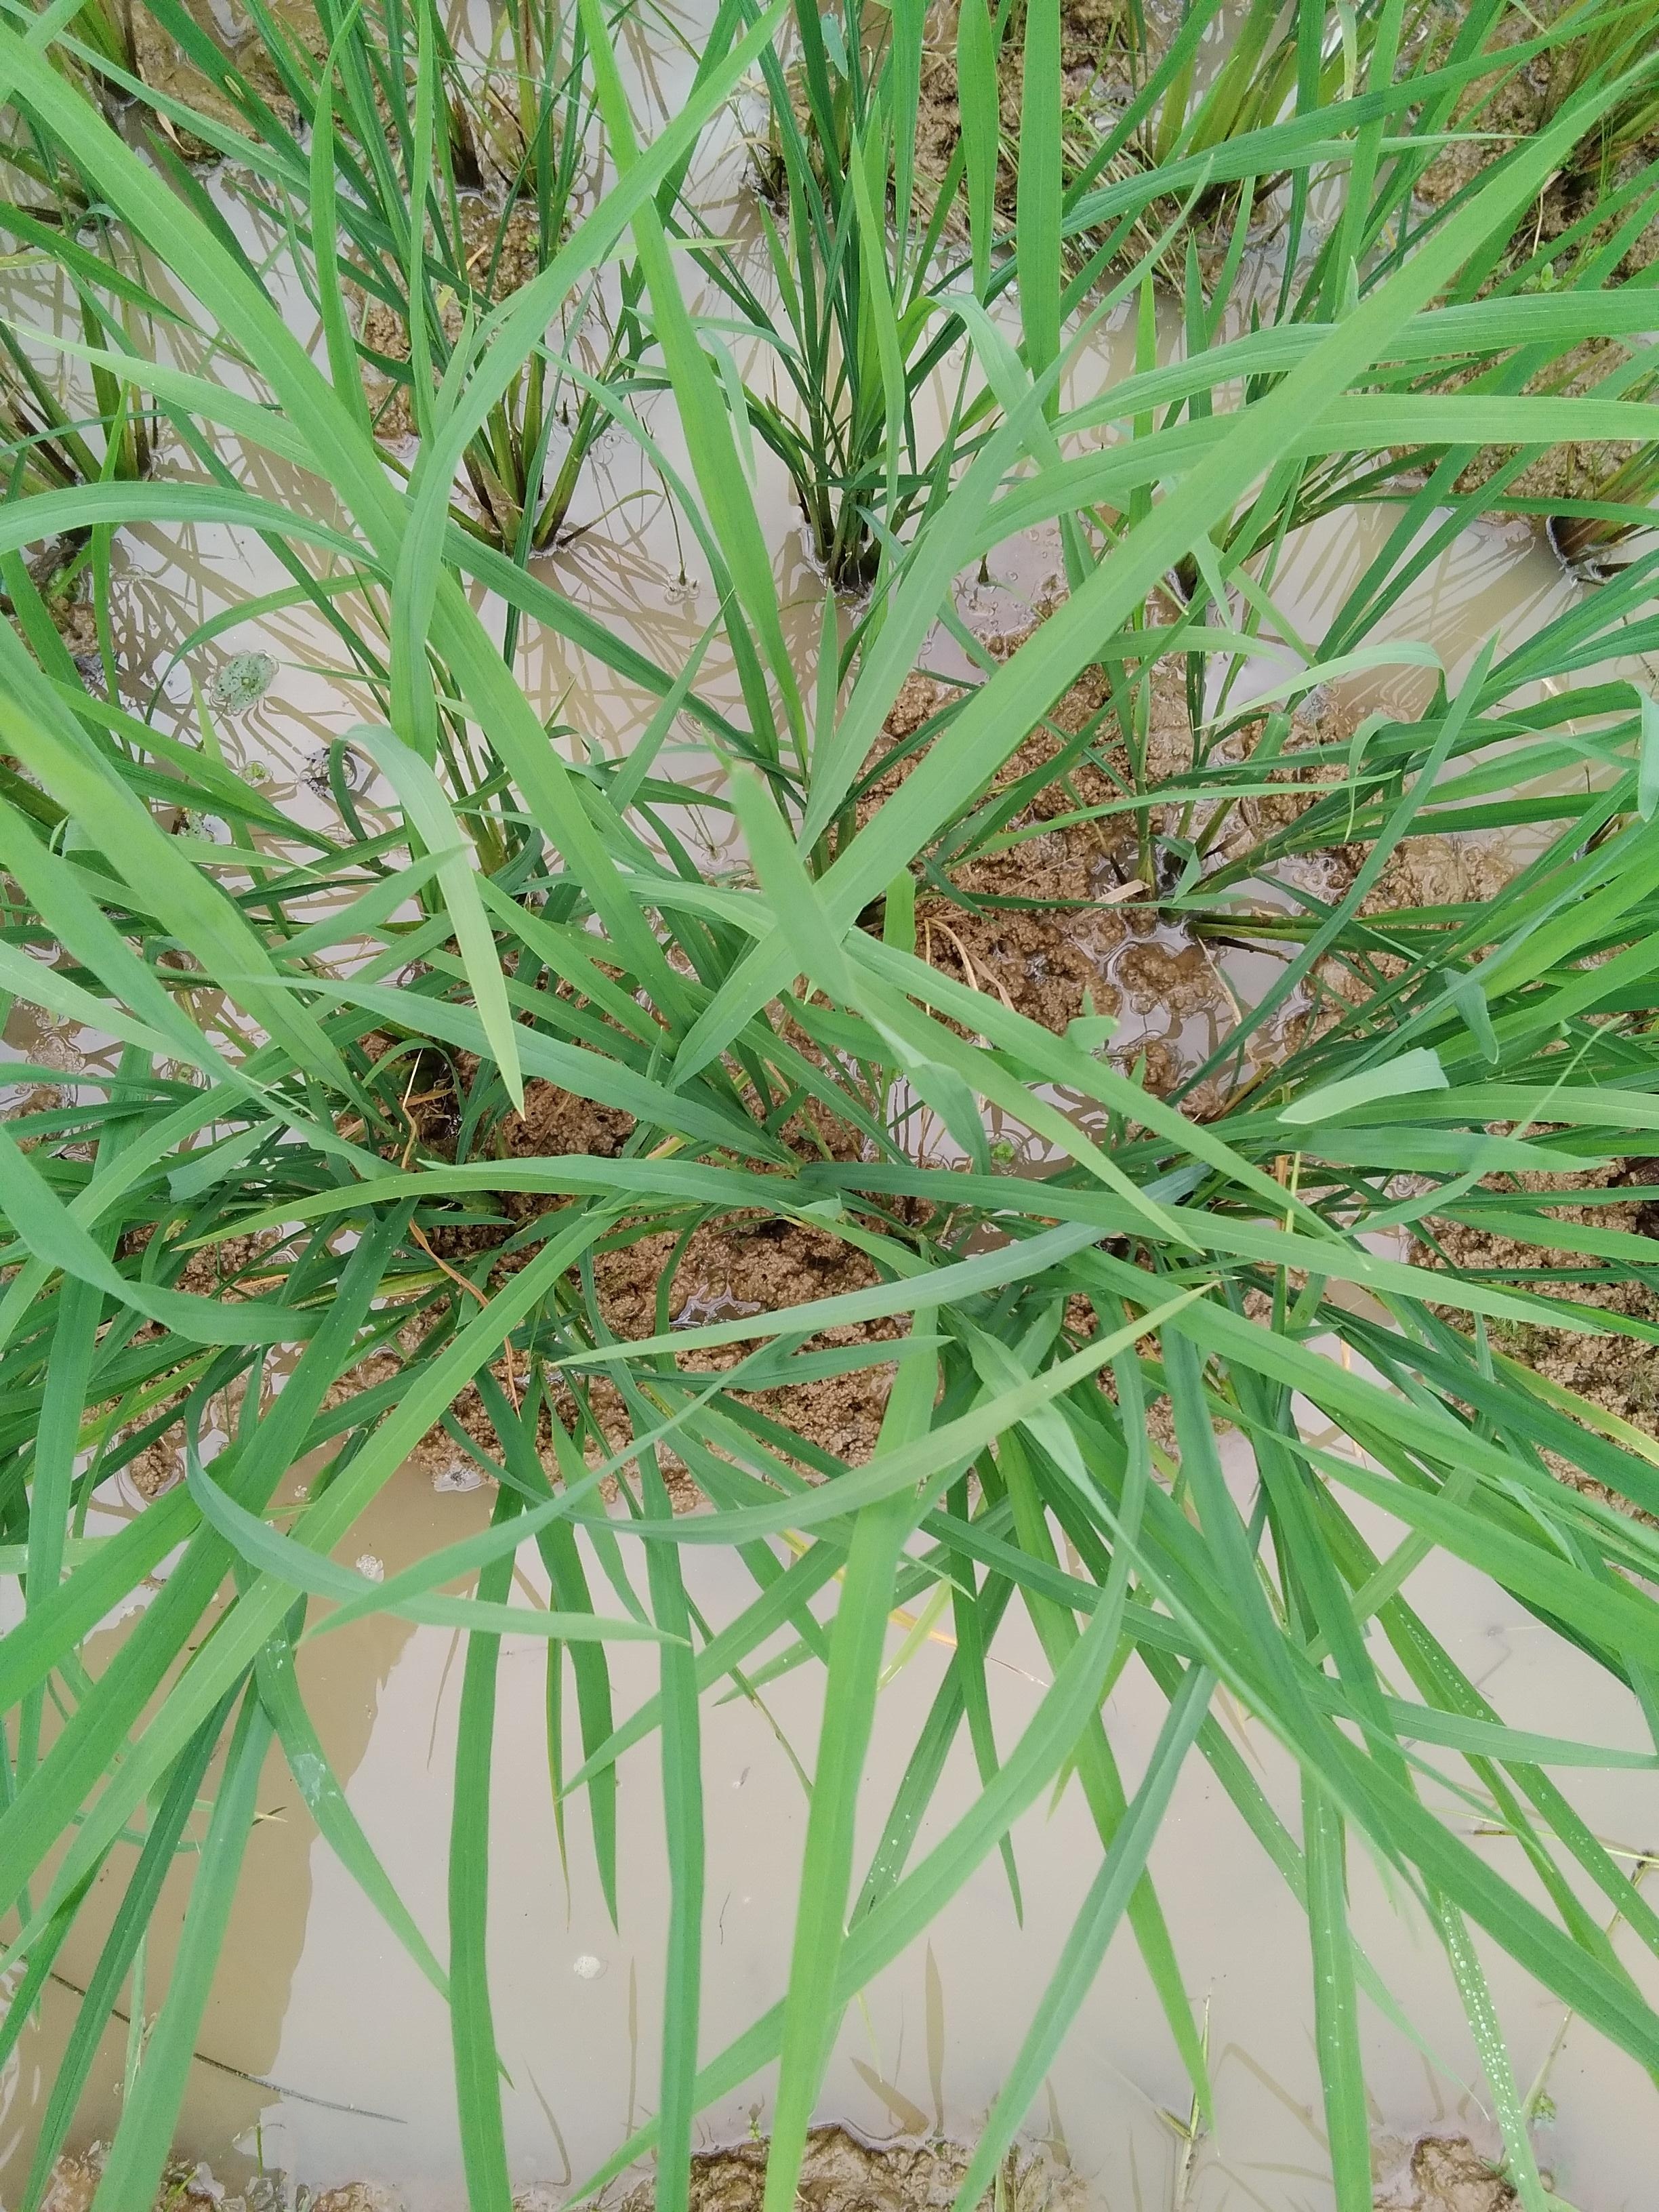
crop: rice
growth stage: vegetative
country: Nigeria
